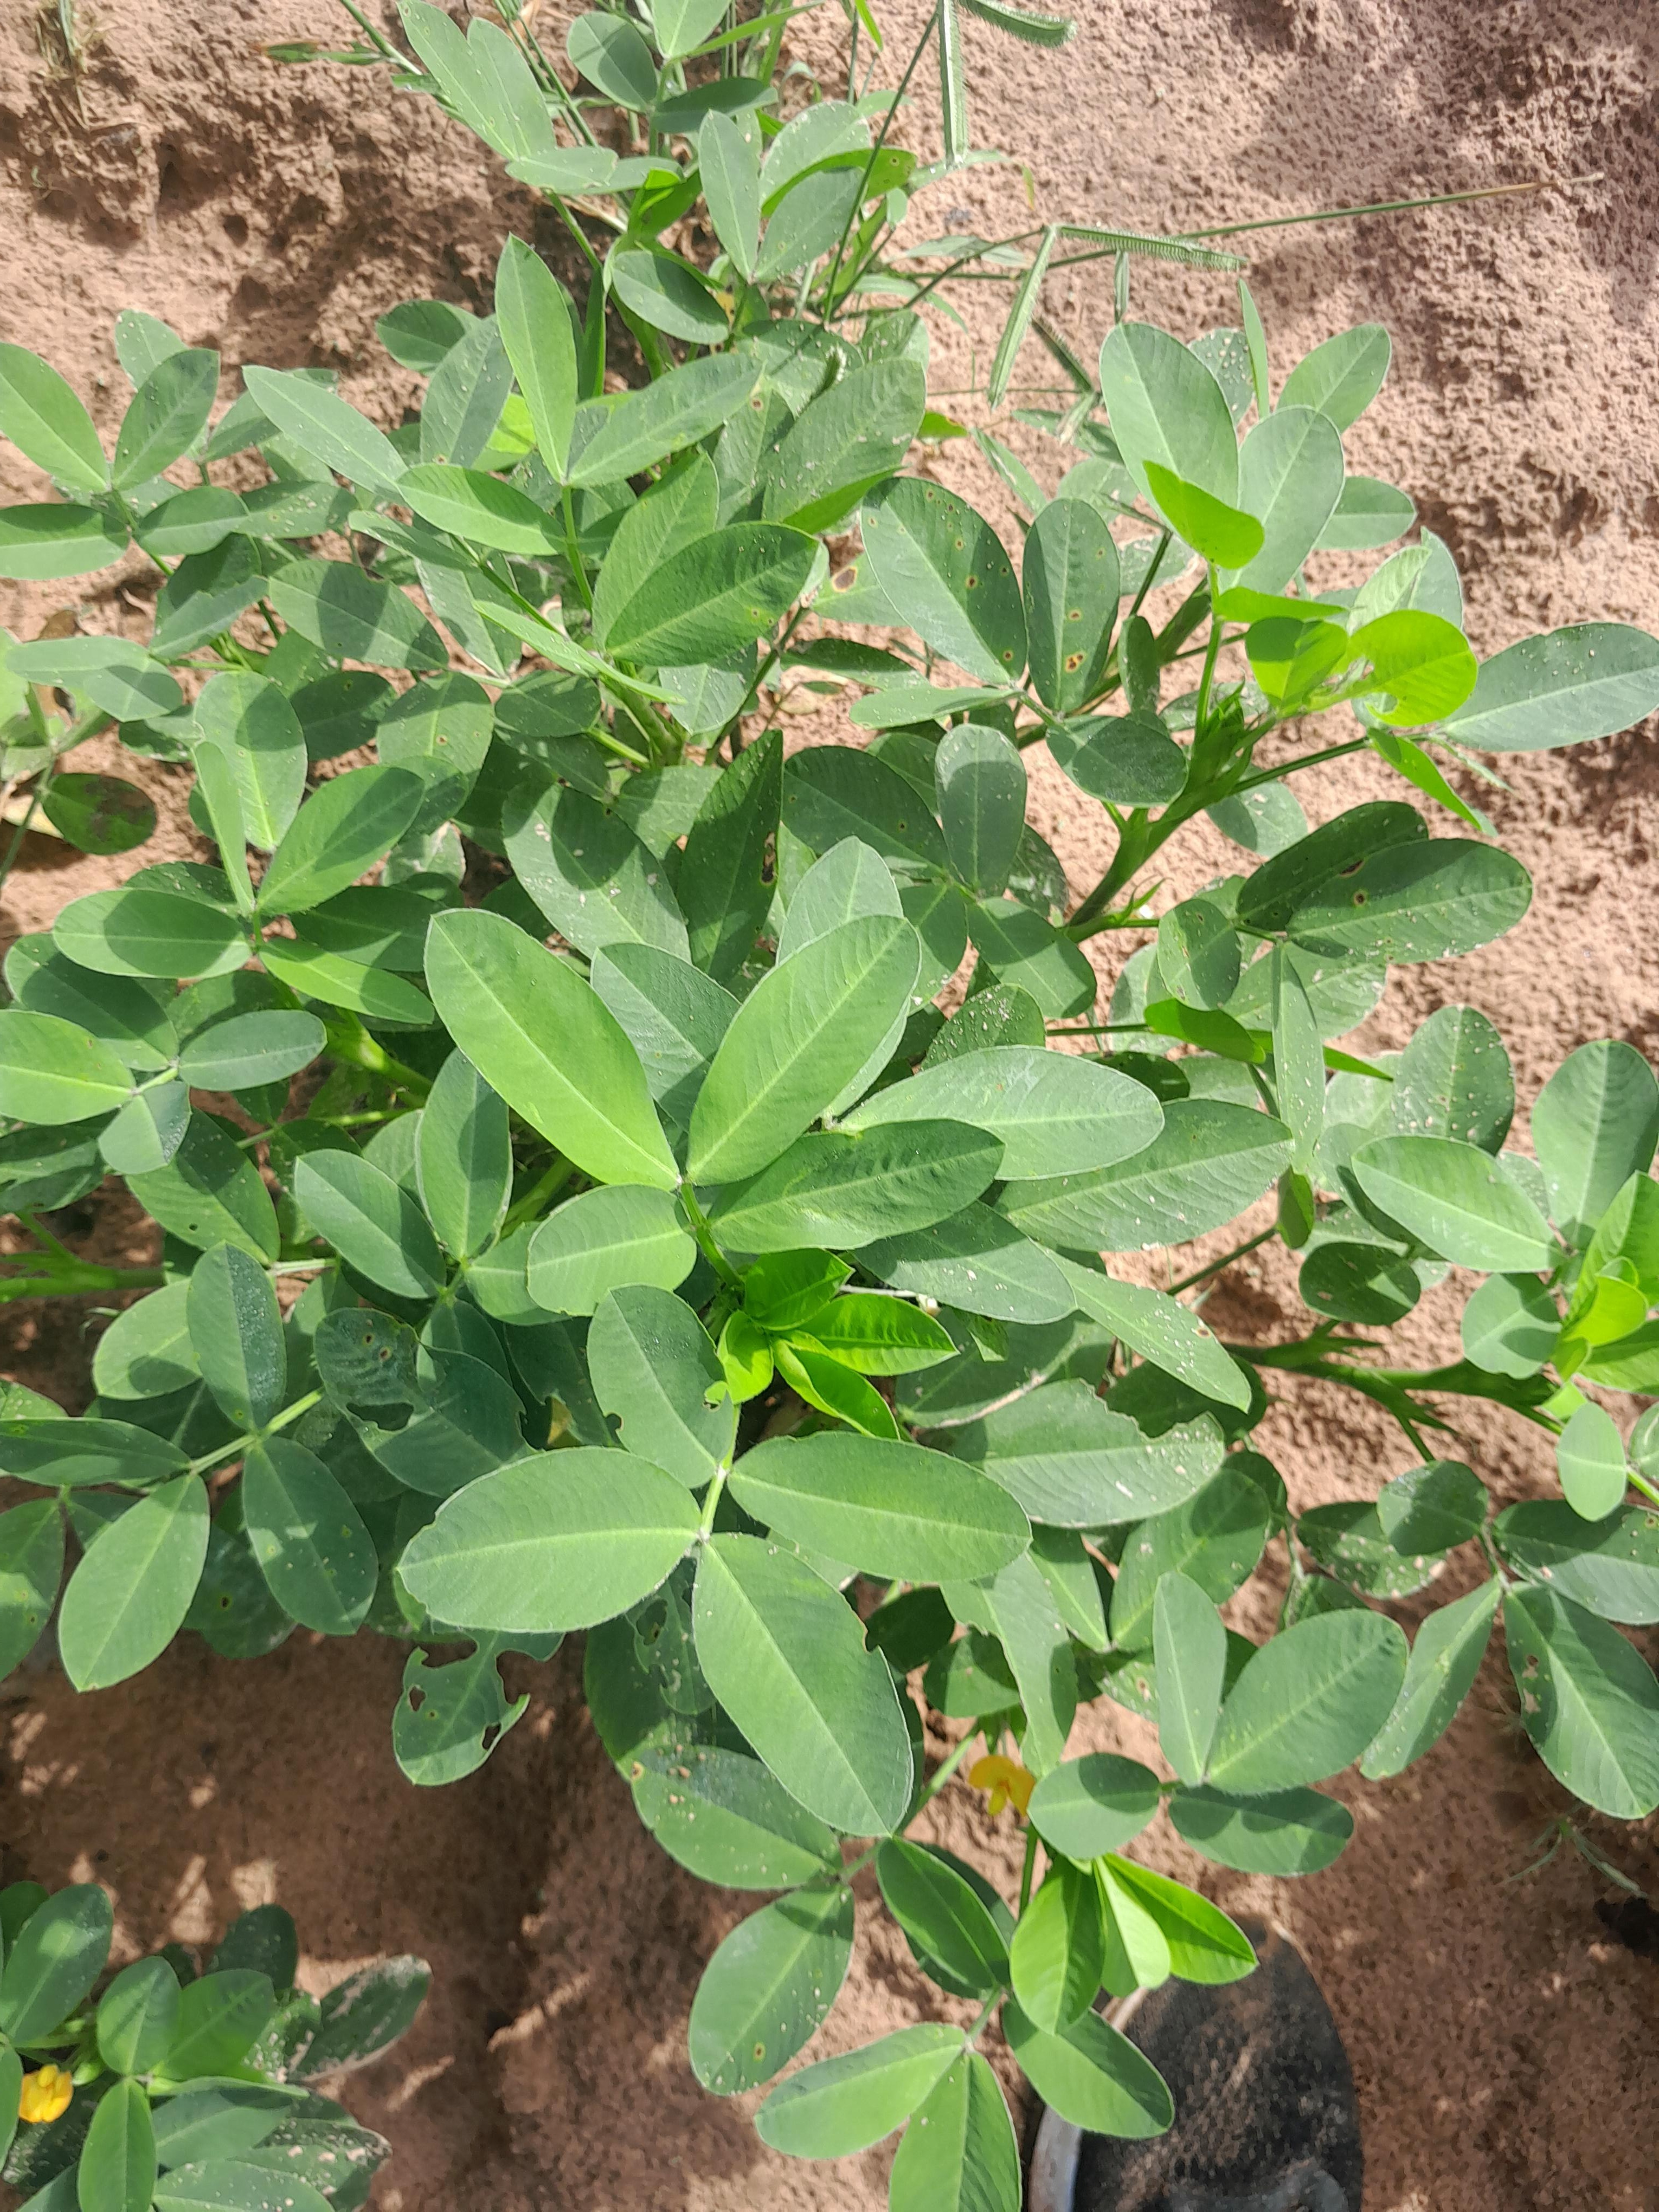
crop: groundnut
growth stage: flowering
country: Senegal
